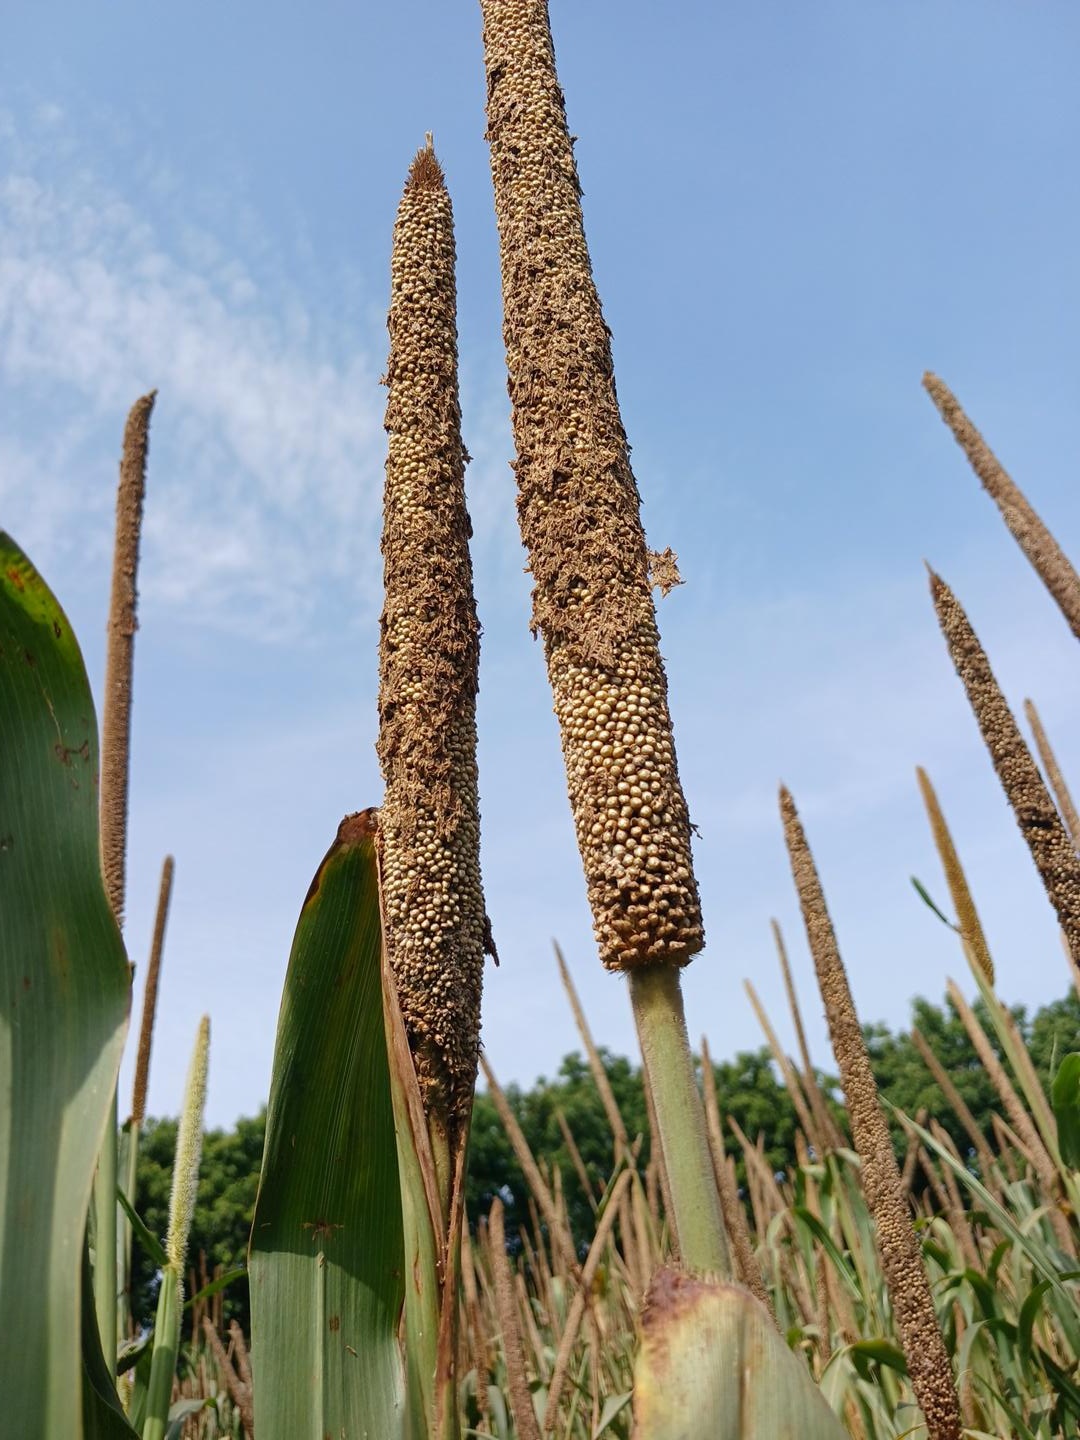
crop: pearl millet
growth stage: maturity
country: Senegal
